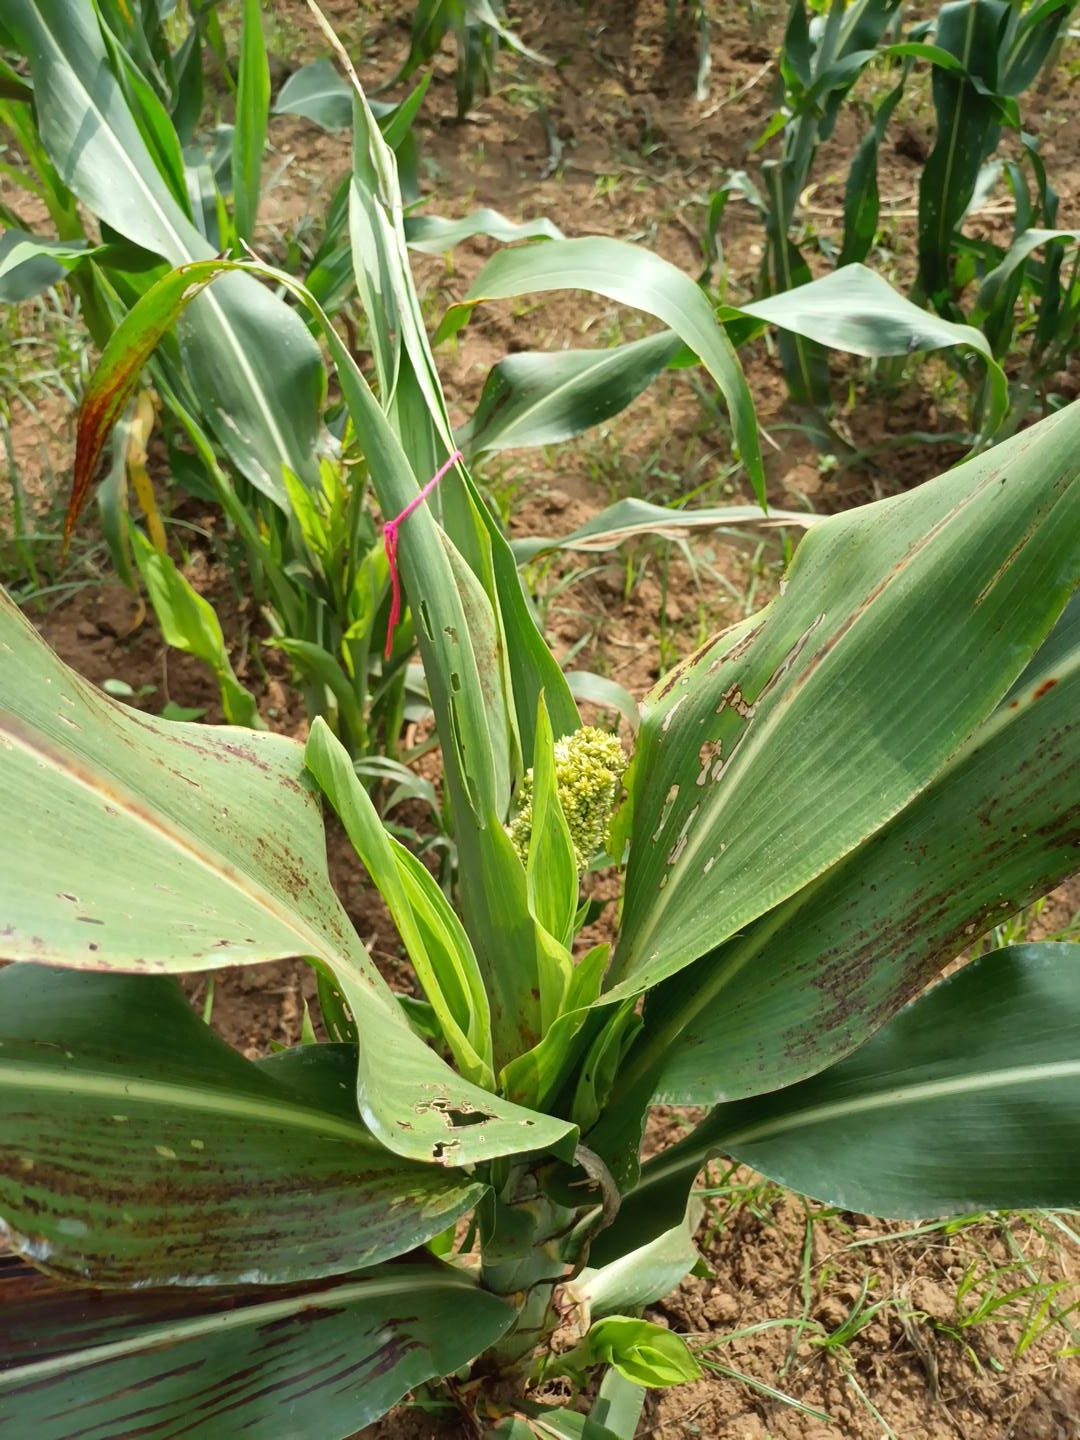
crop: sorghum
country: Kenya
